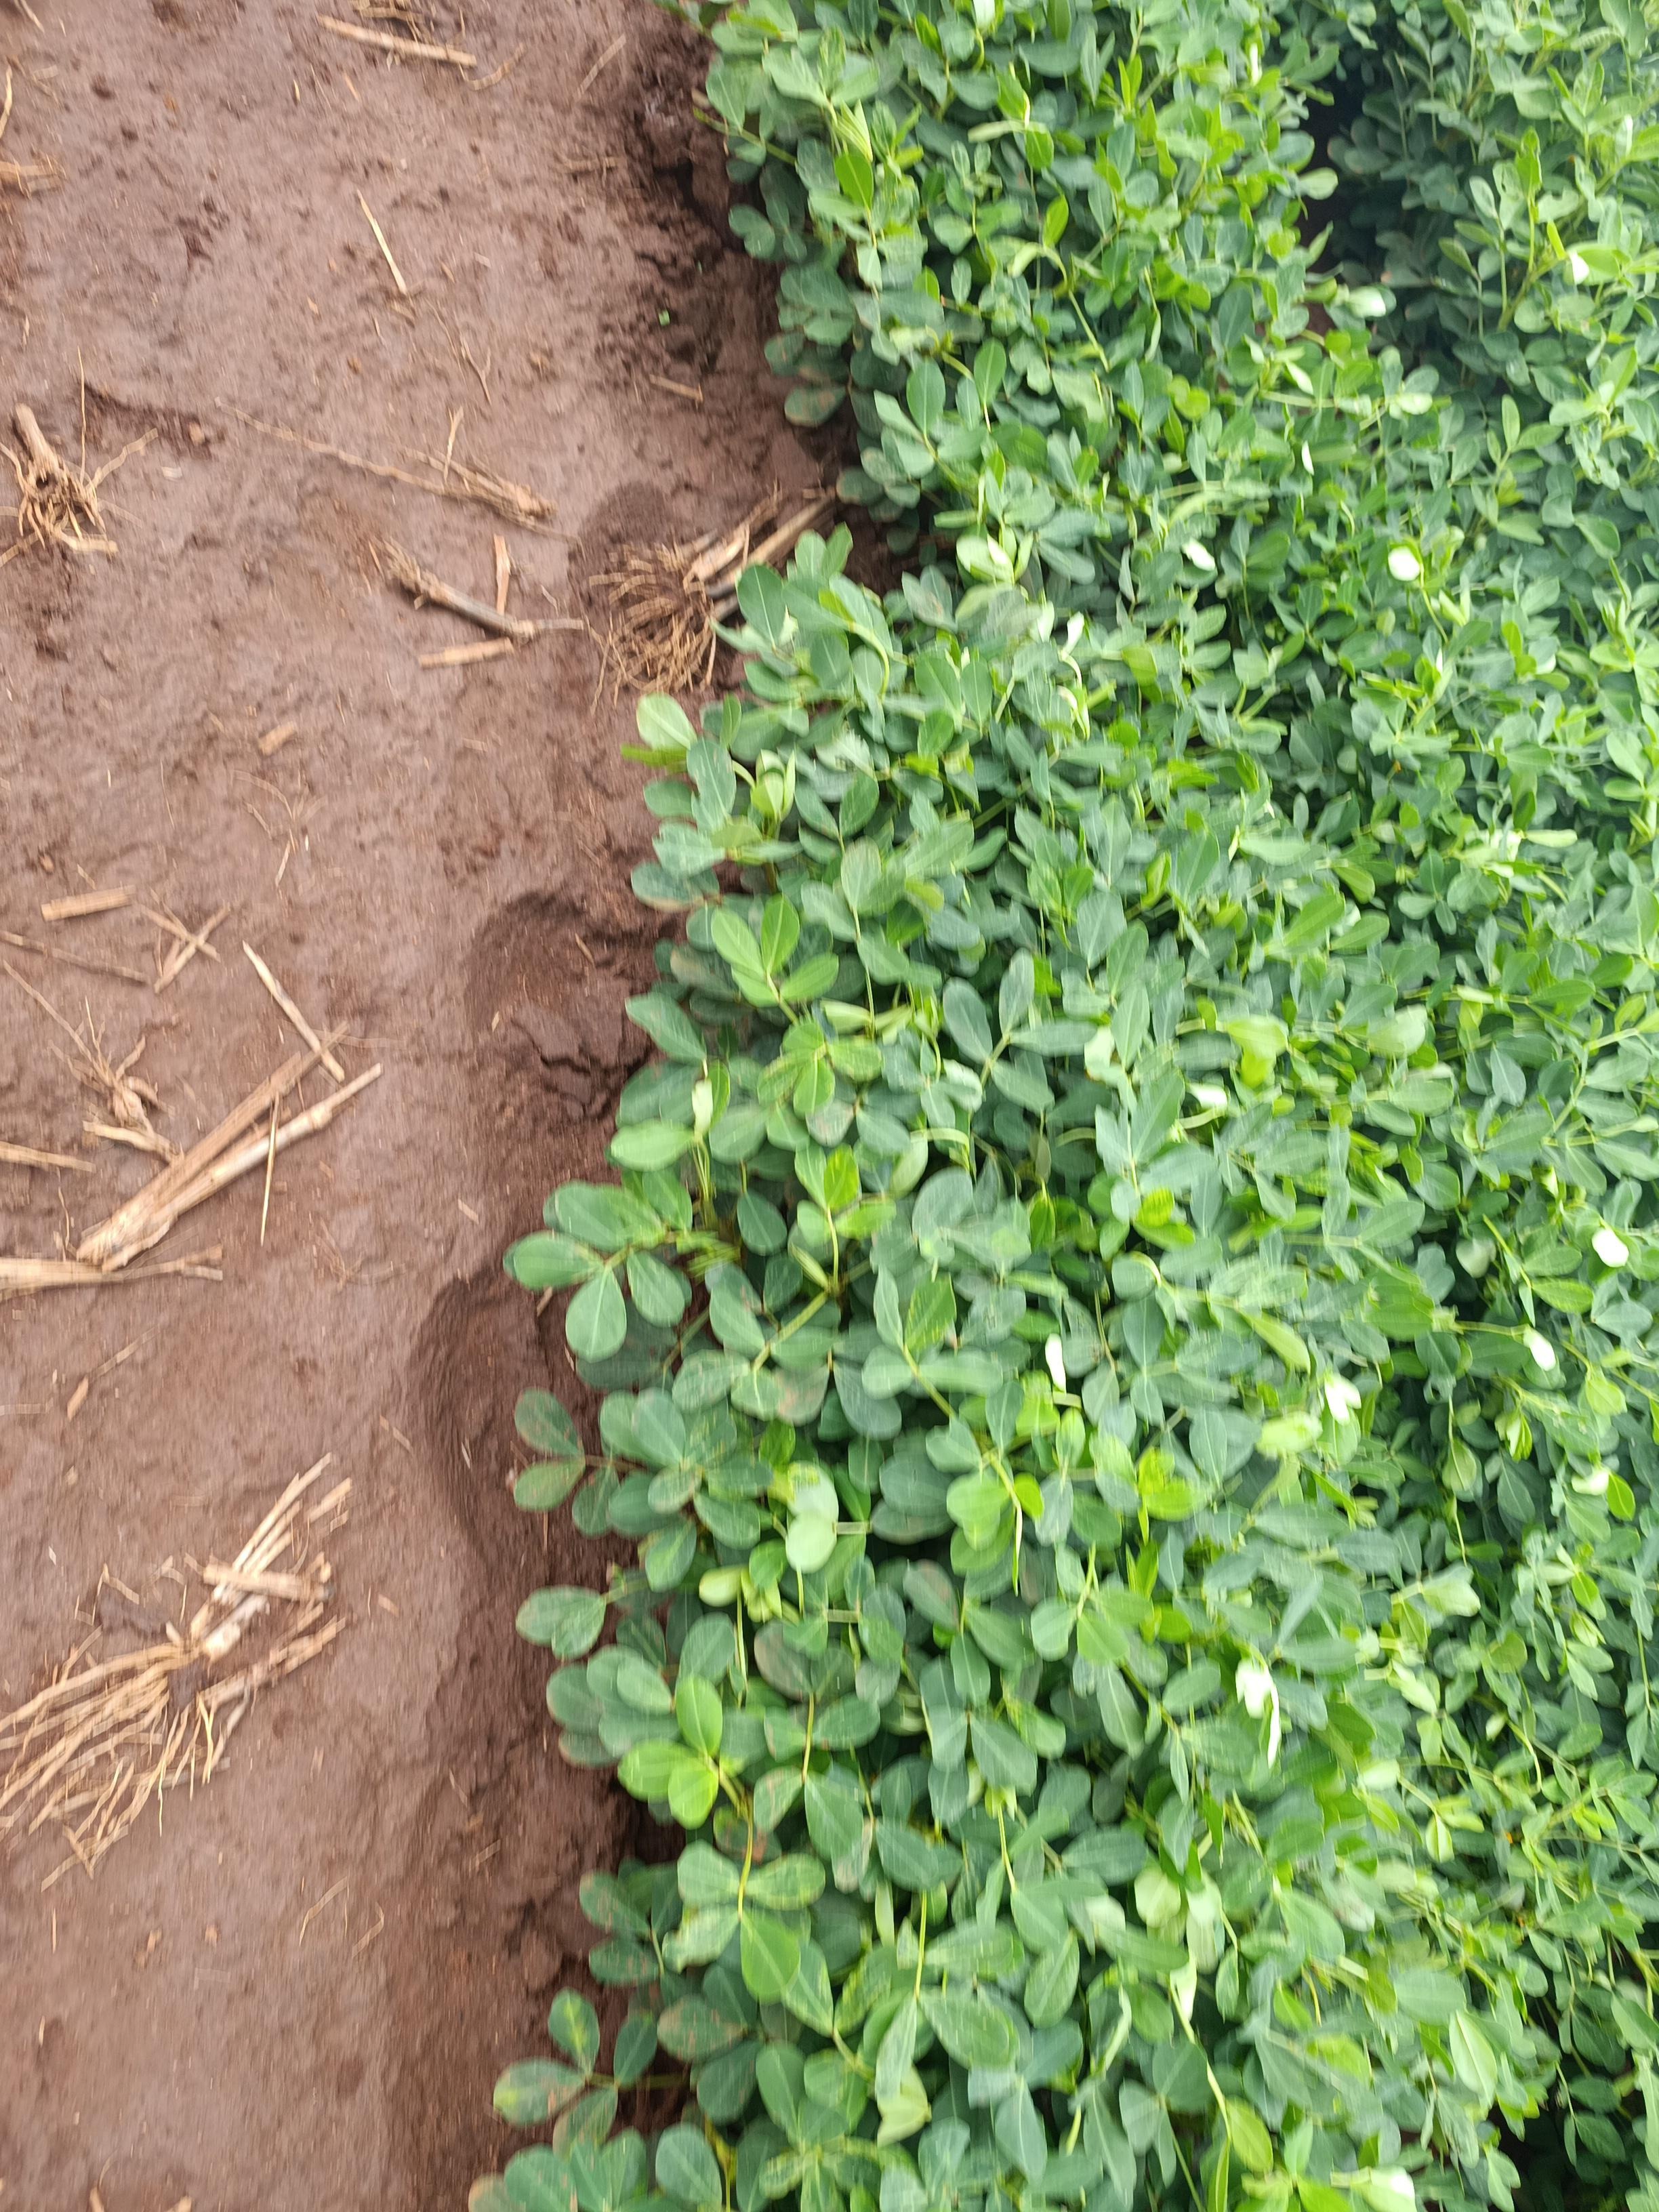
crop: groundnut
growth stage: flowering
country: Kenya
